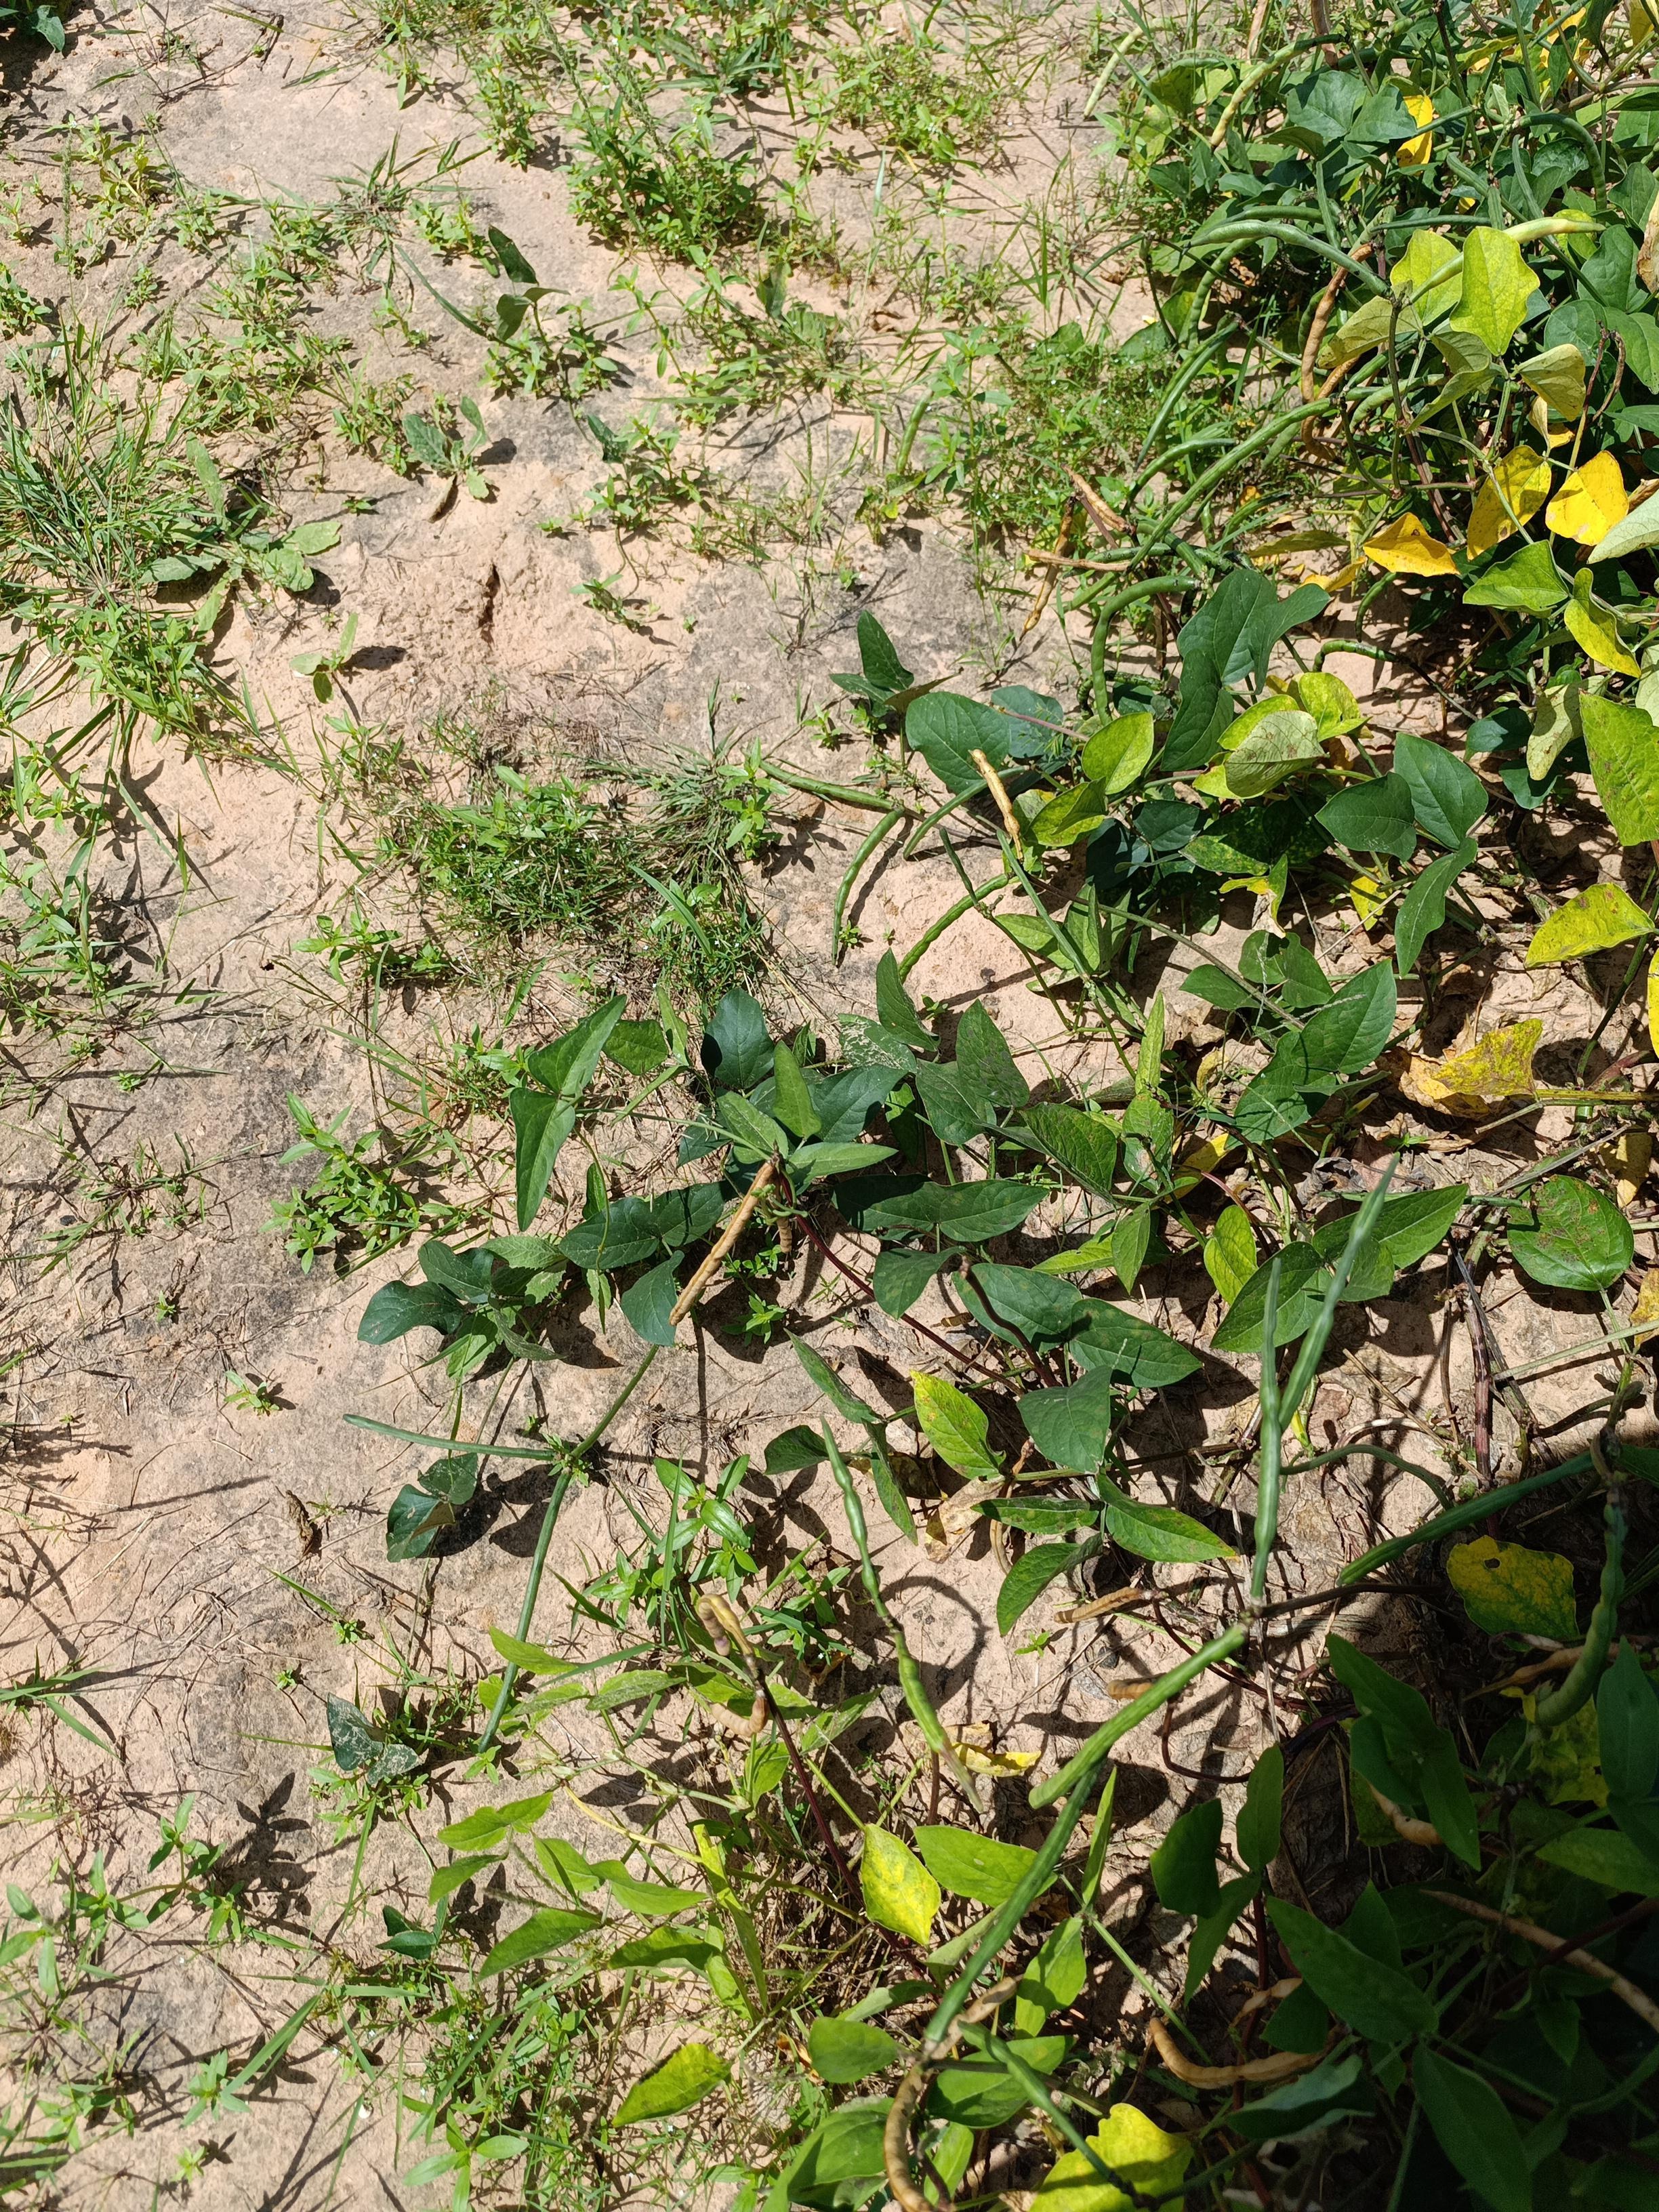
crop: cowpea
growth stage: maturity
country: Nigeria
